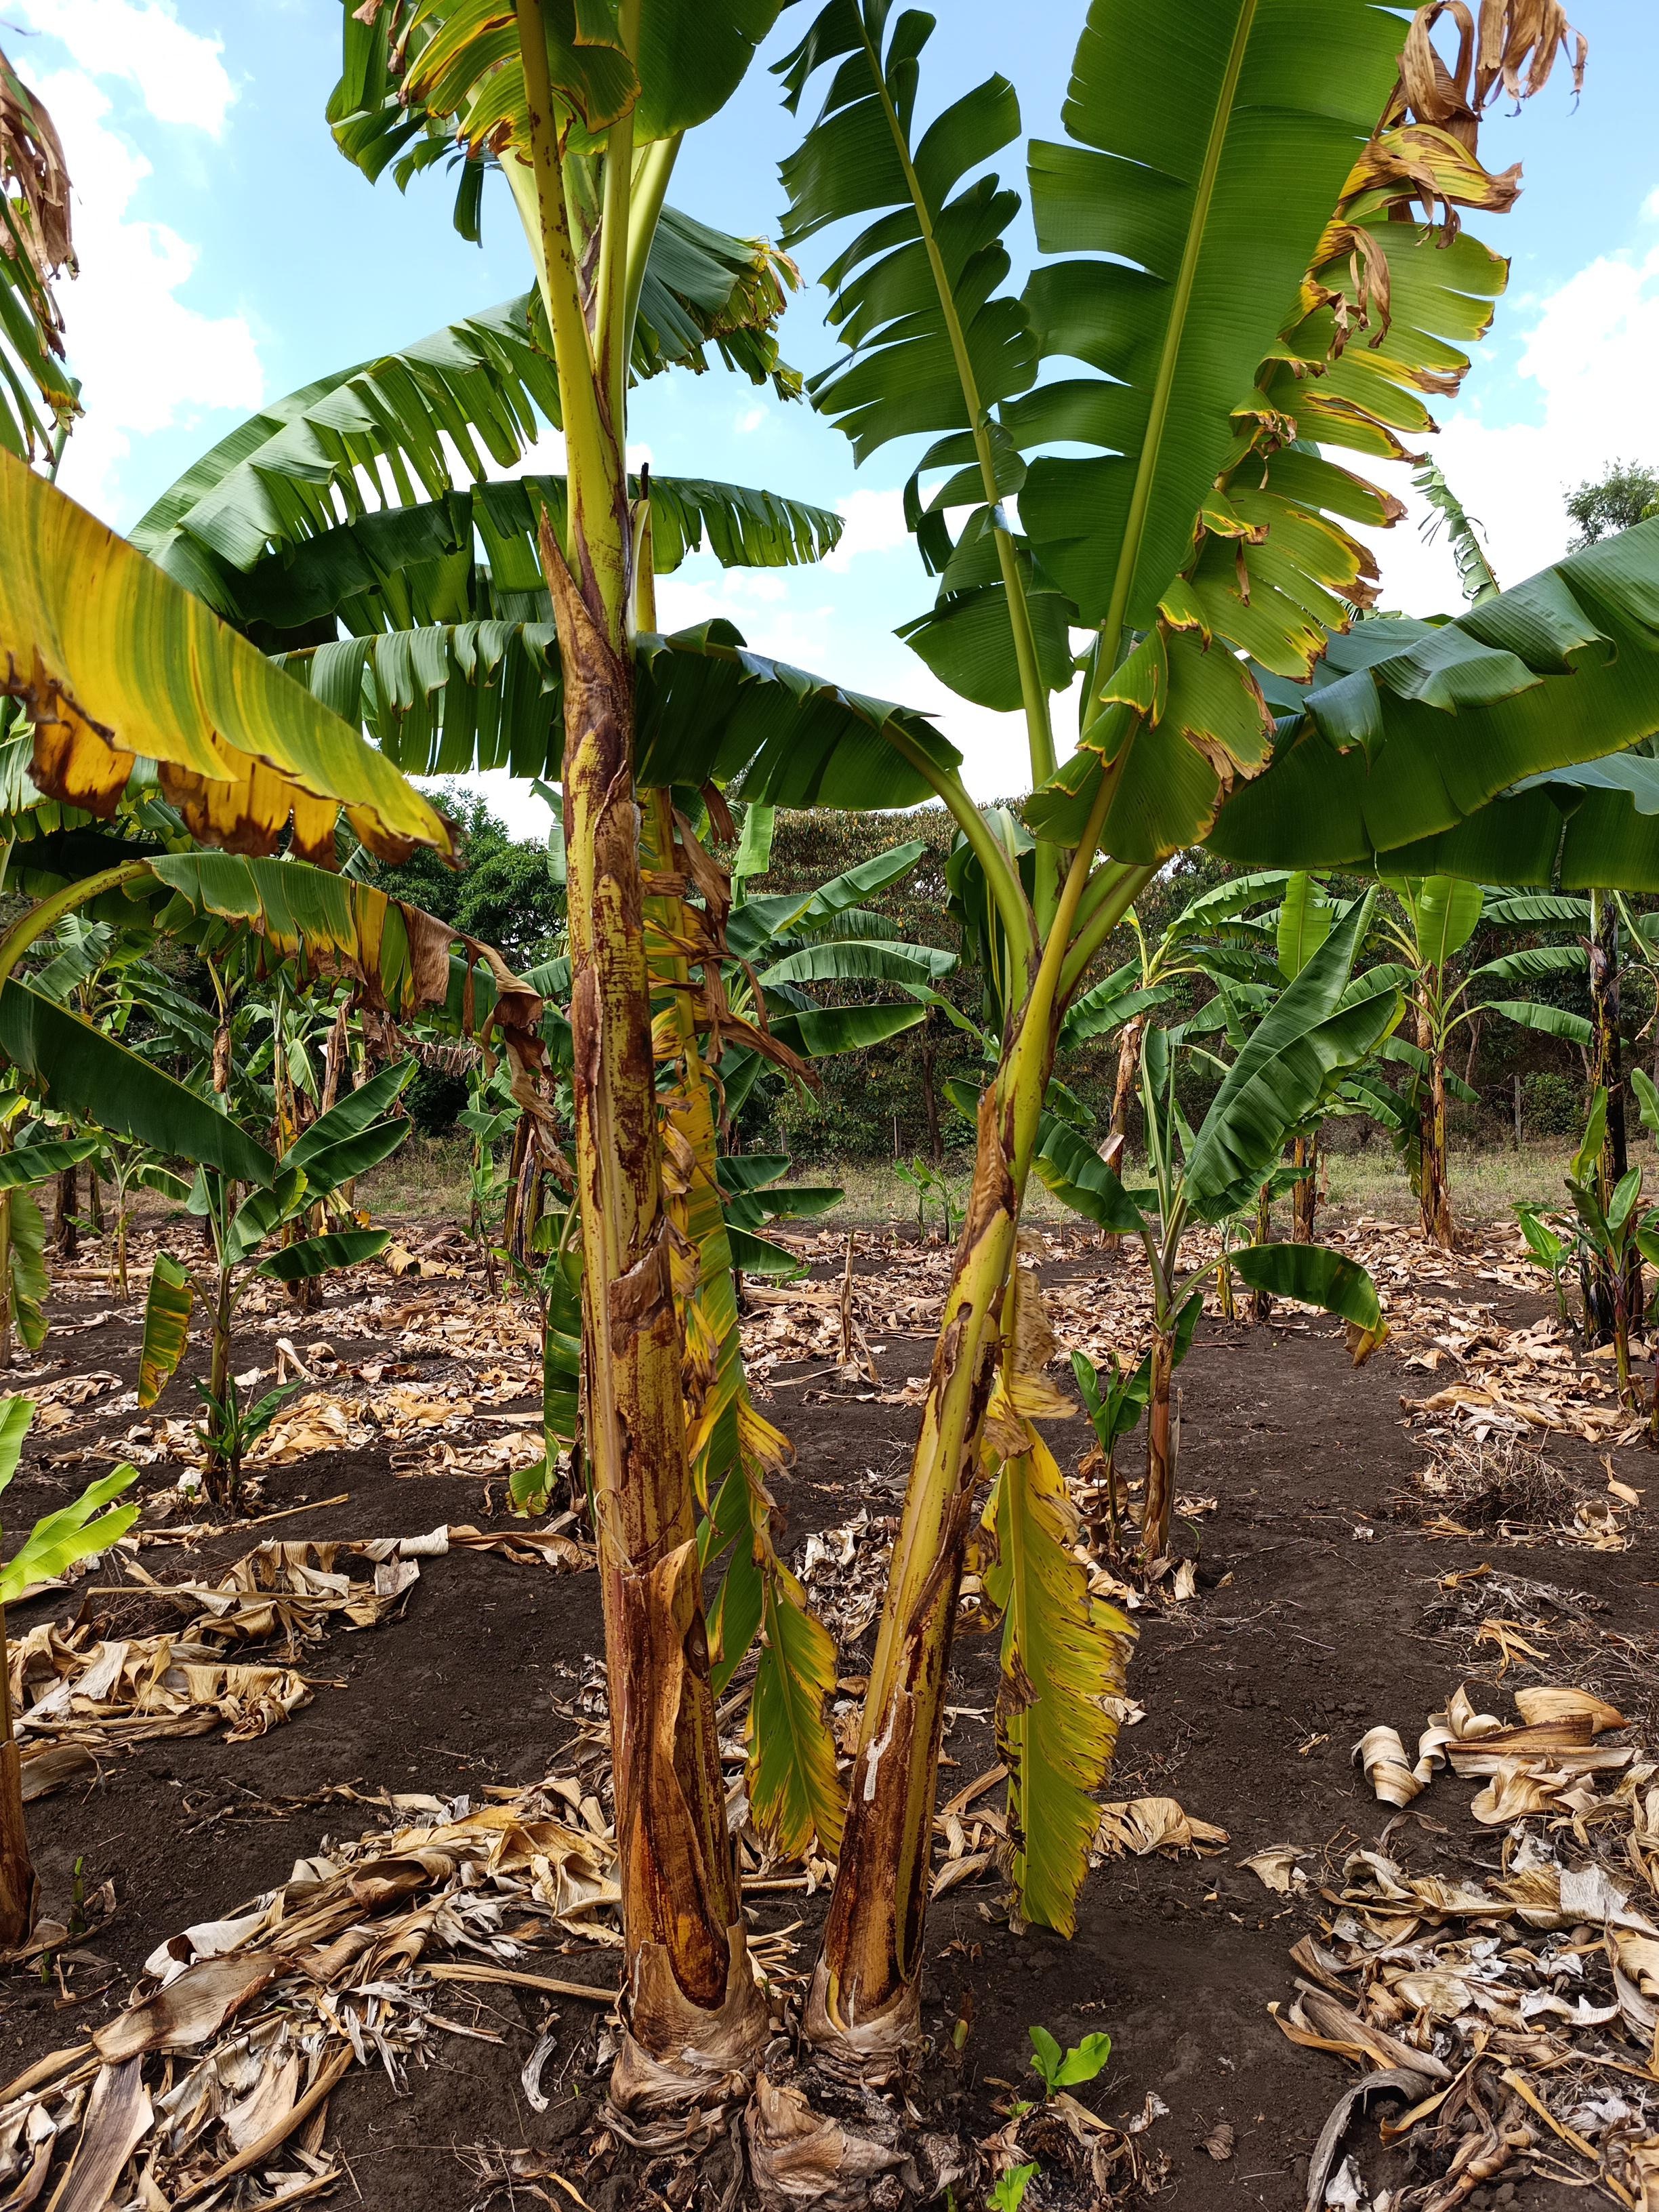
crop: banana
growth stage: vegetative
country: Tanzania
